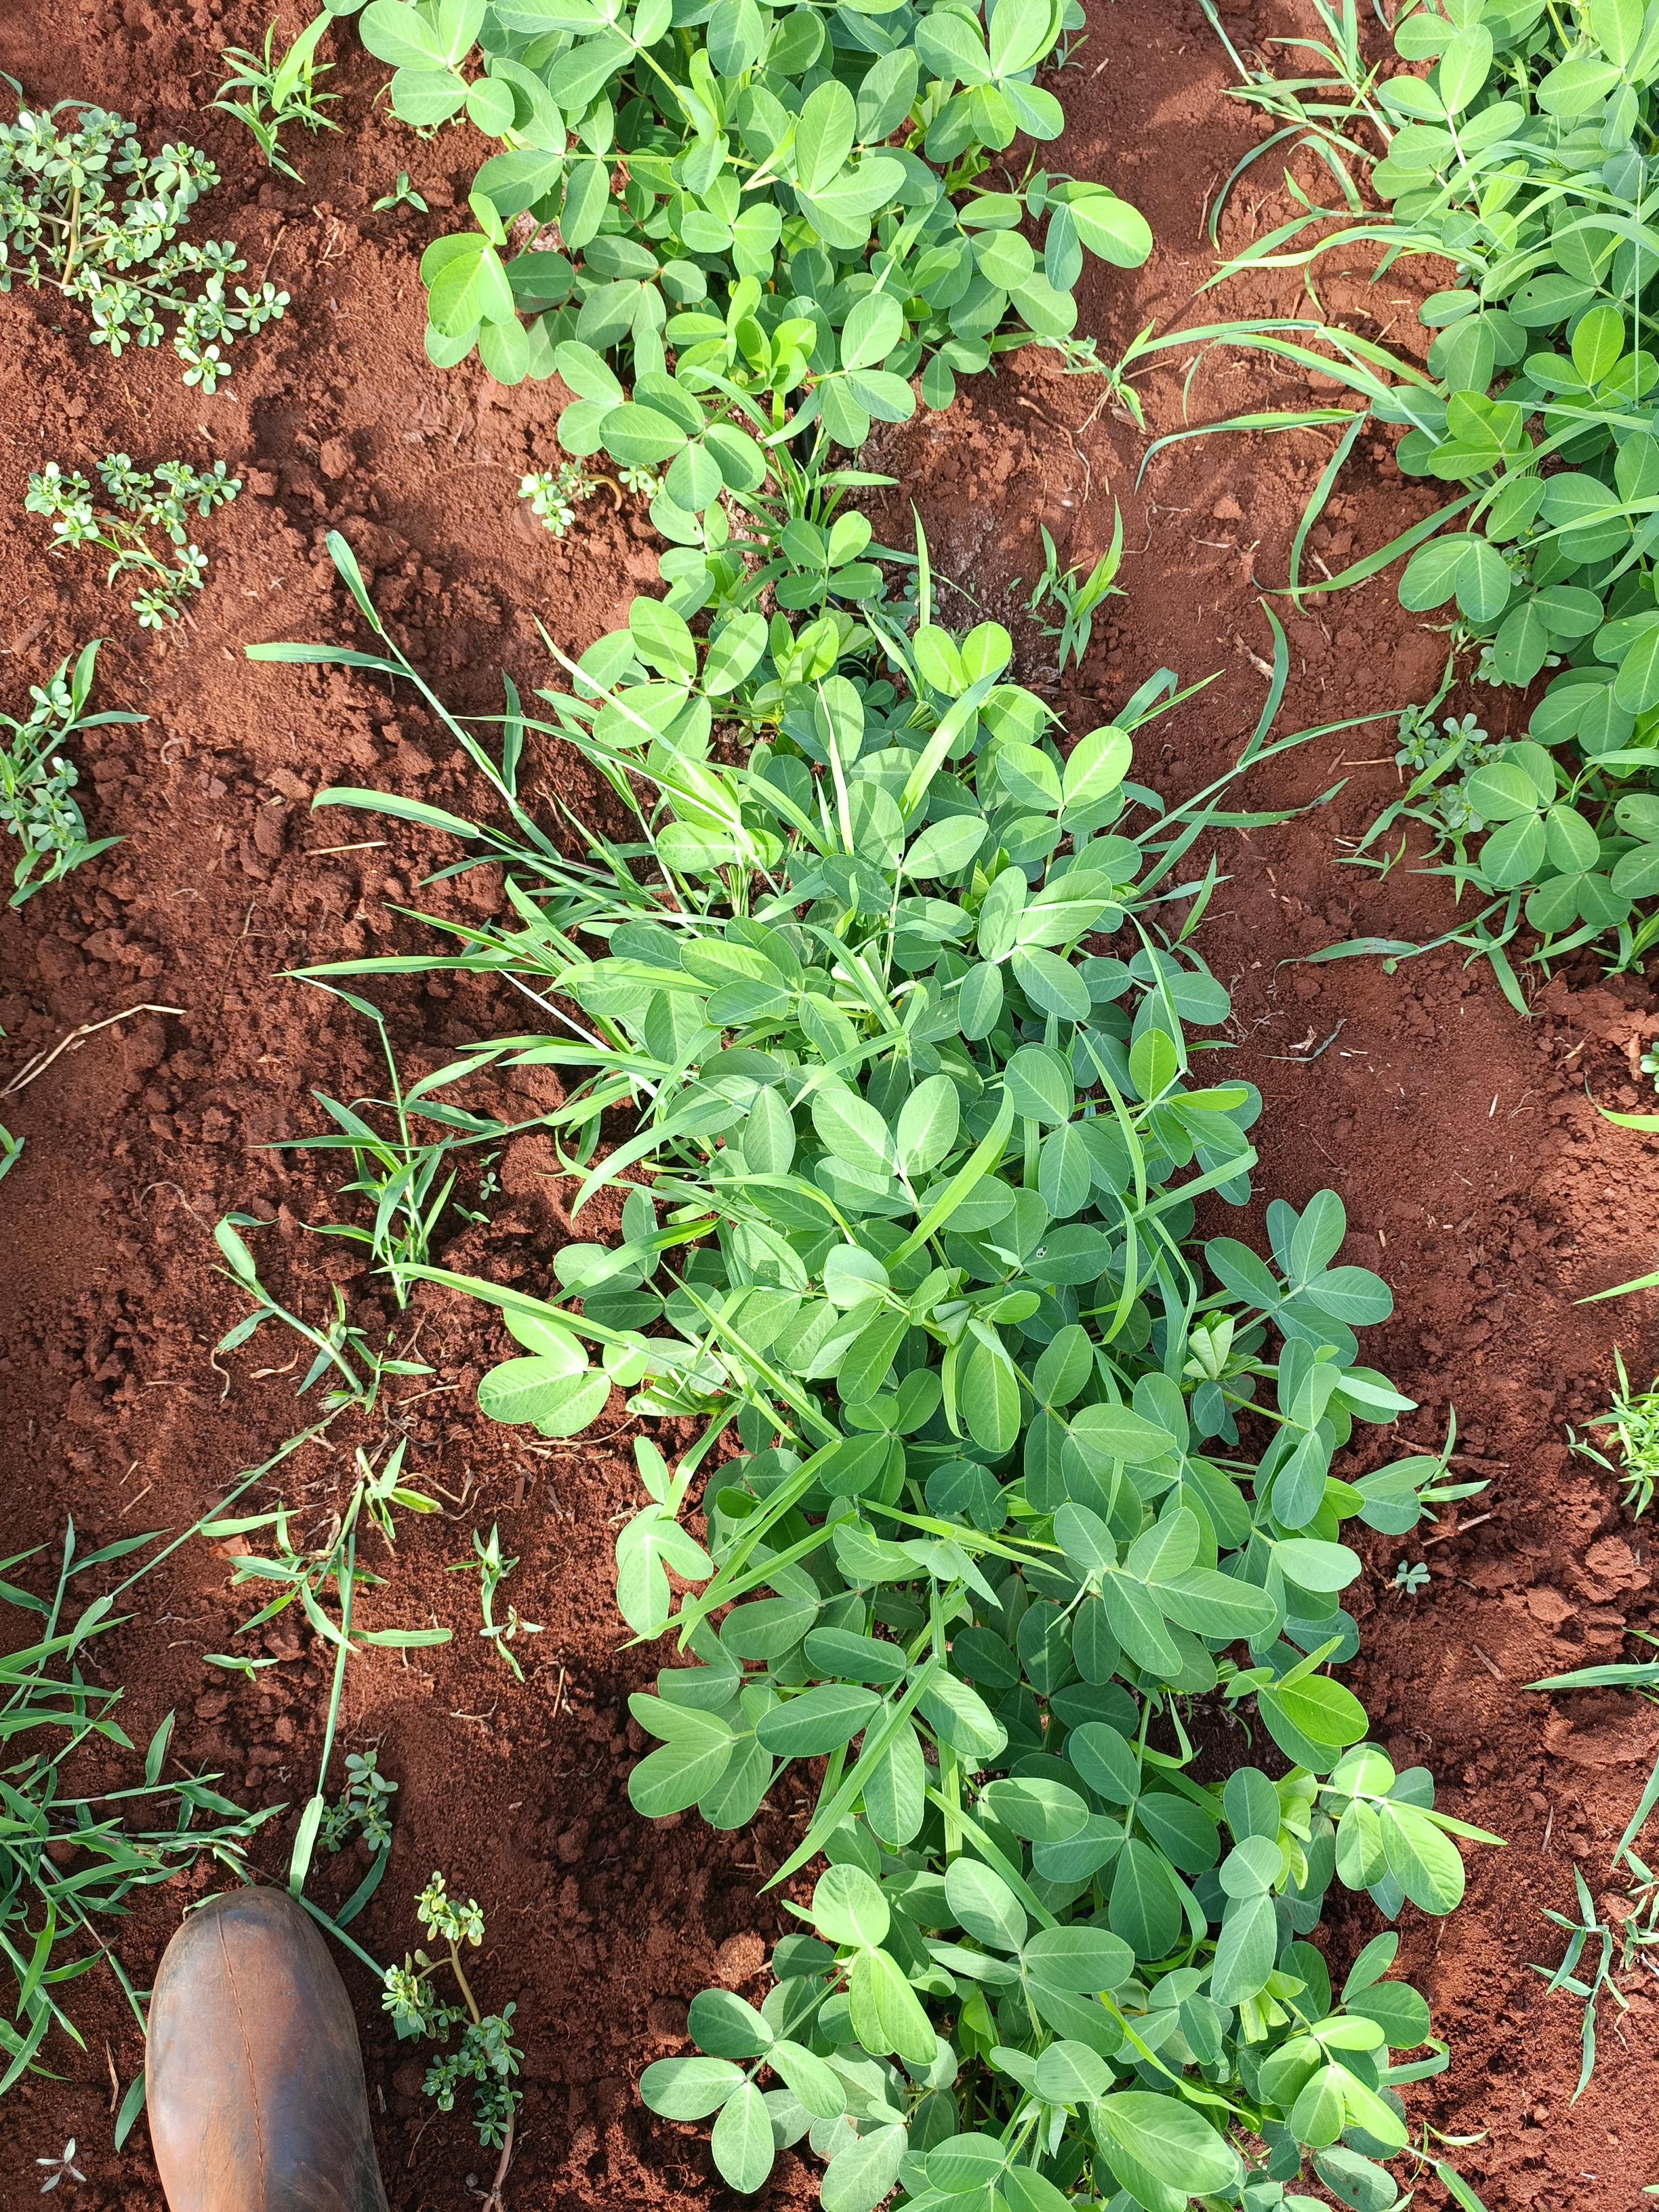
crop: groundnut
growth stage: flowering
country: Kenya
